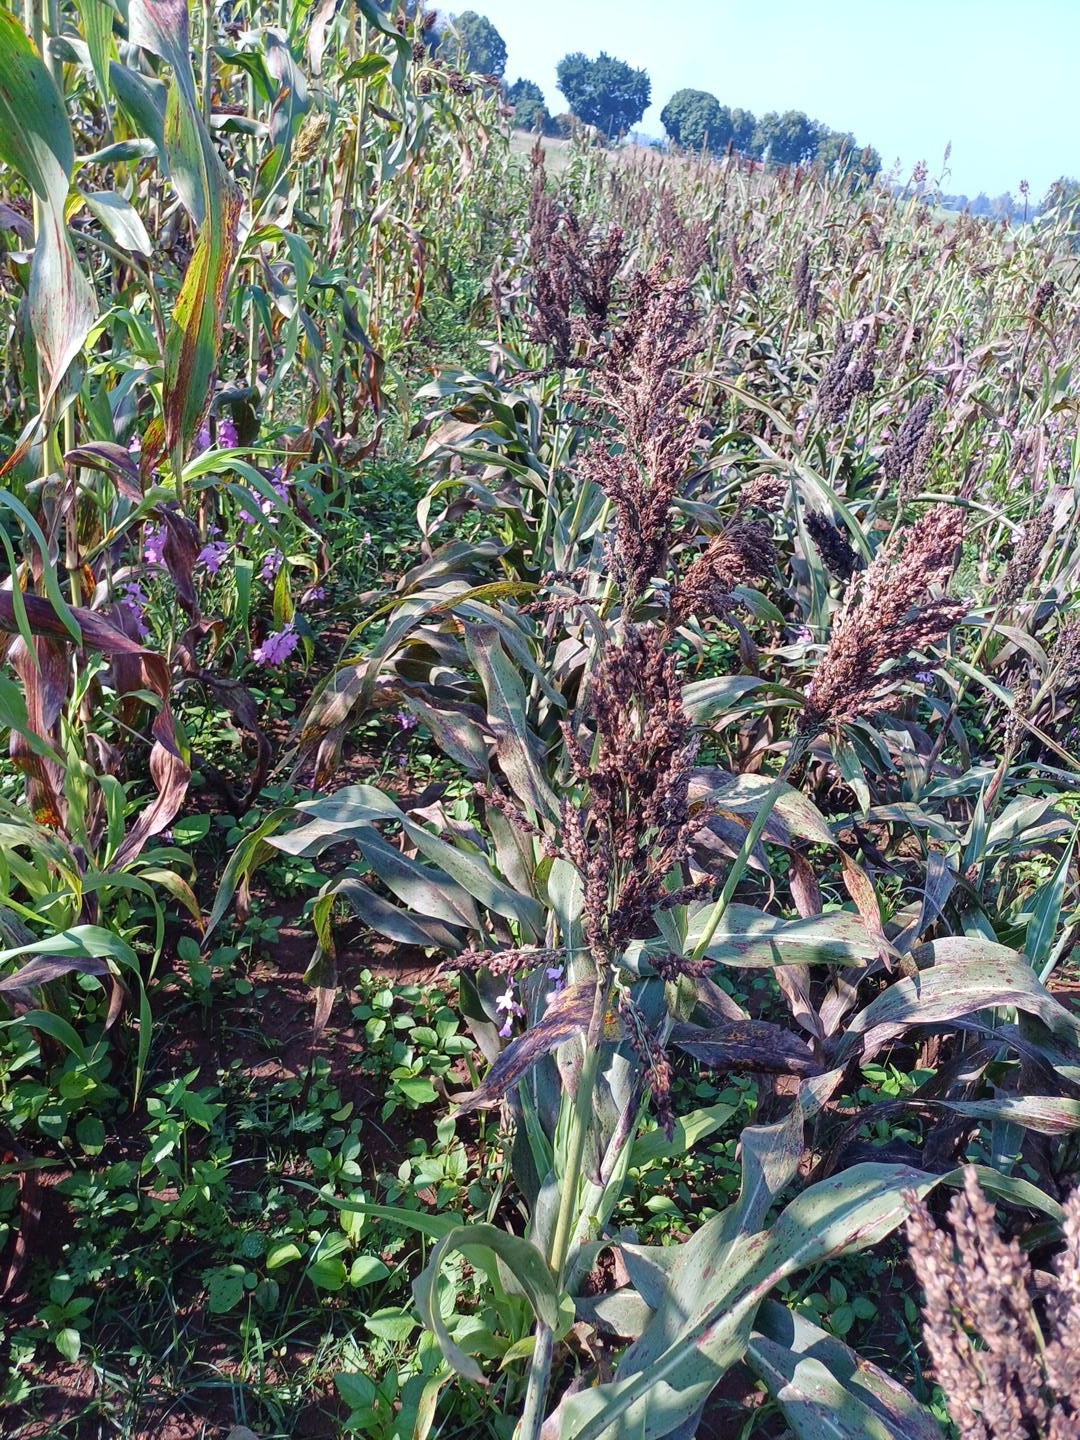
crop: sorghum
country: Kenya
